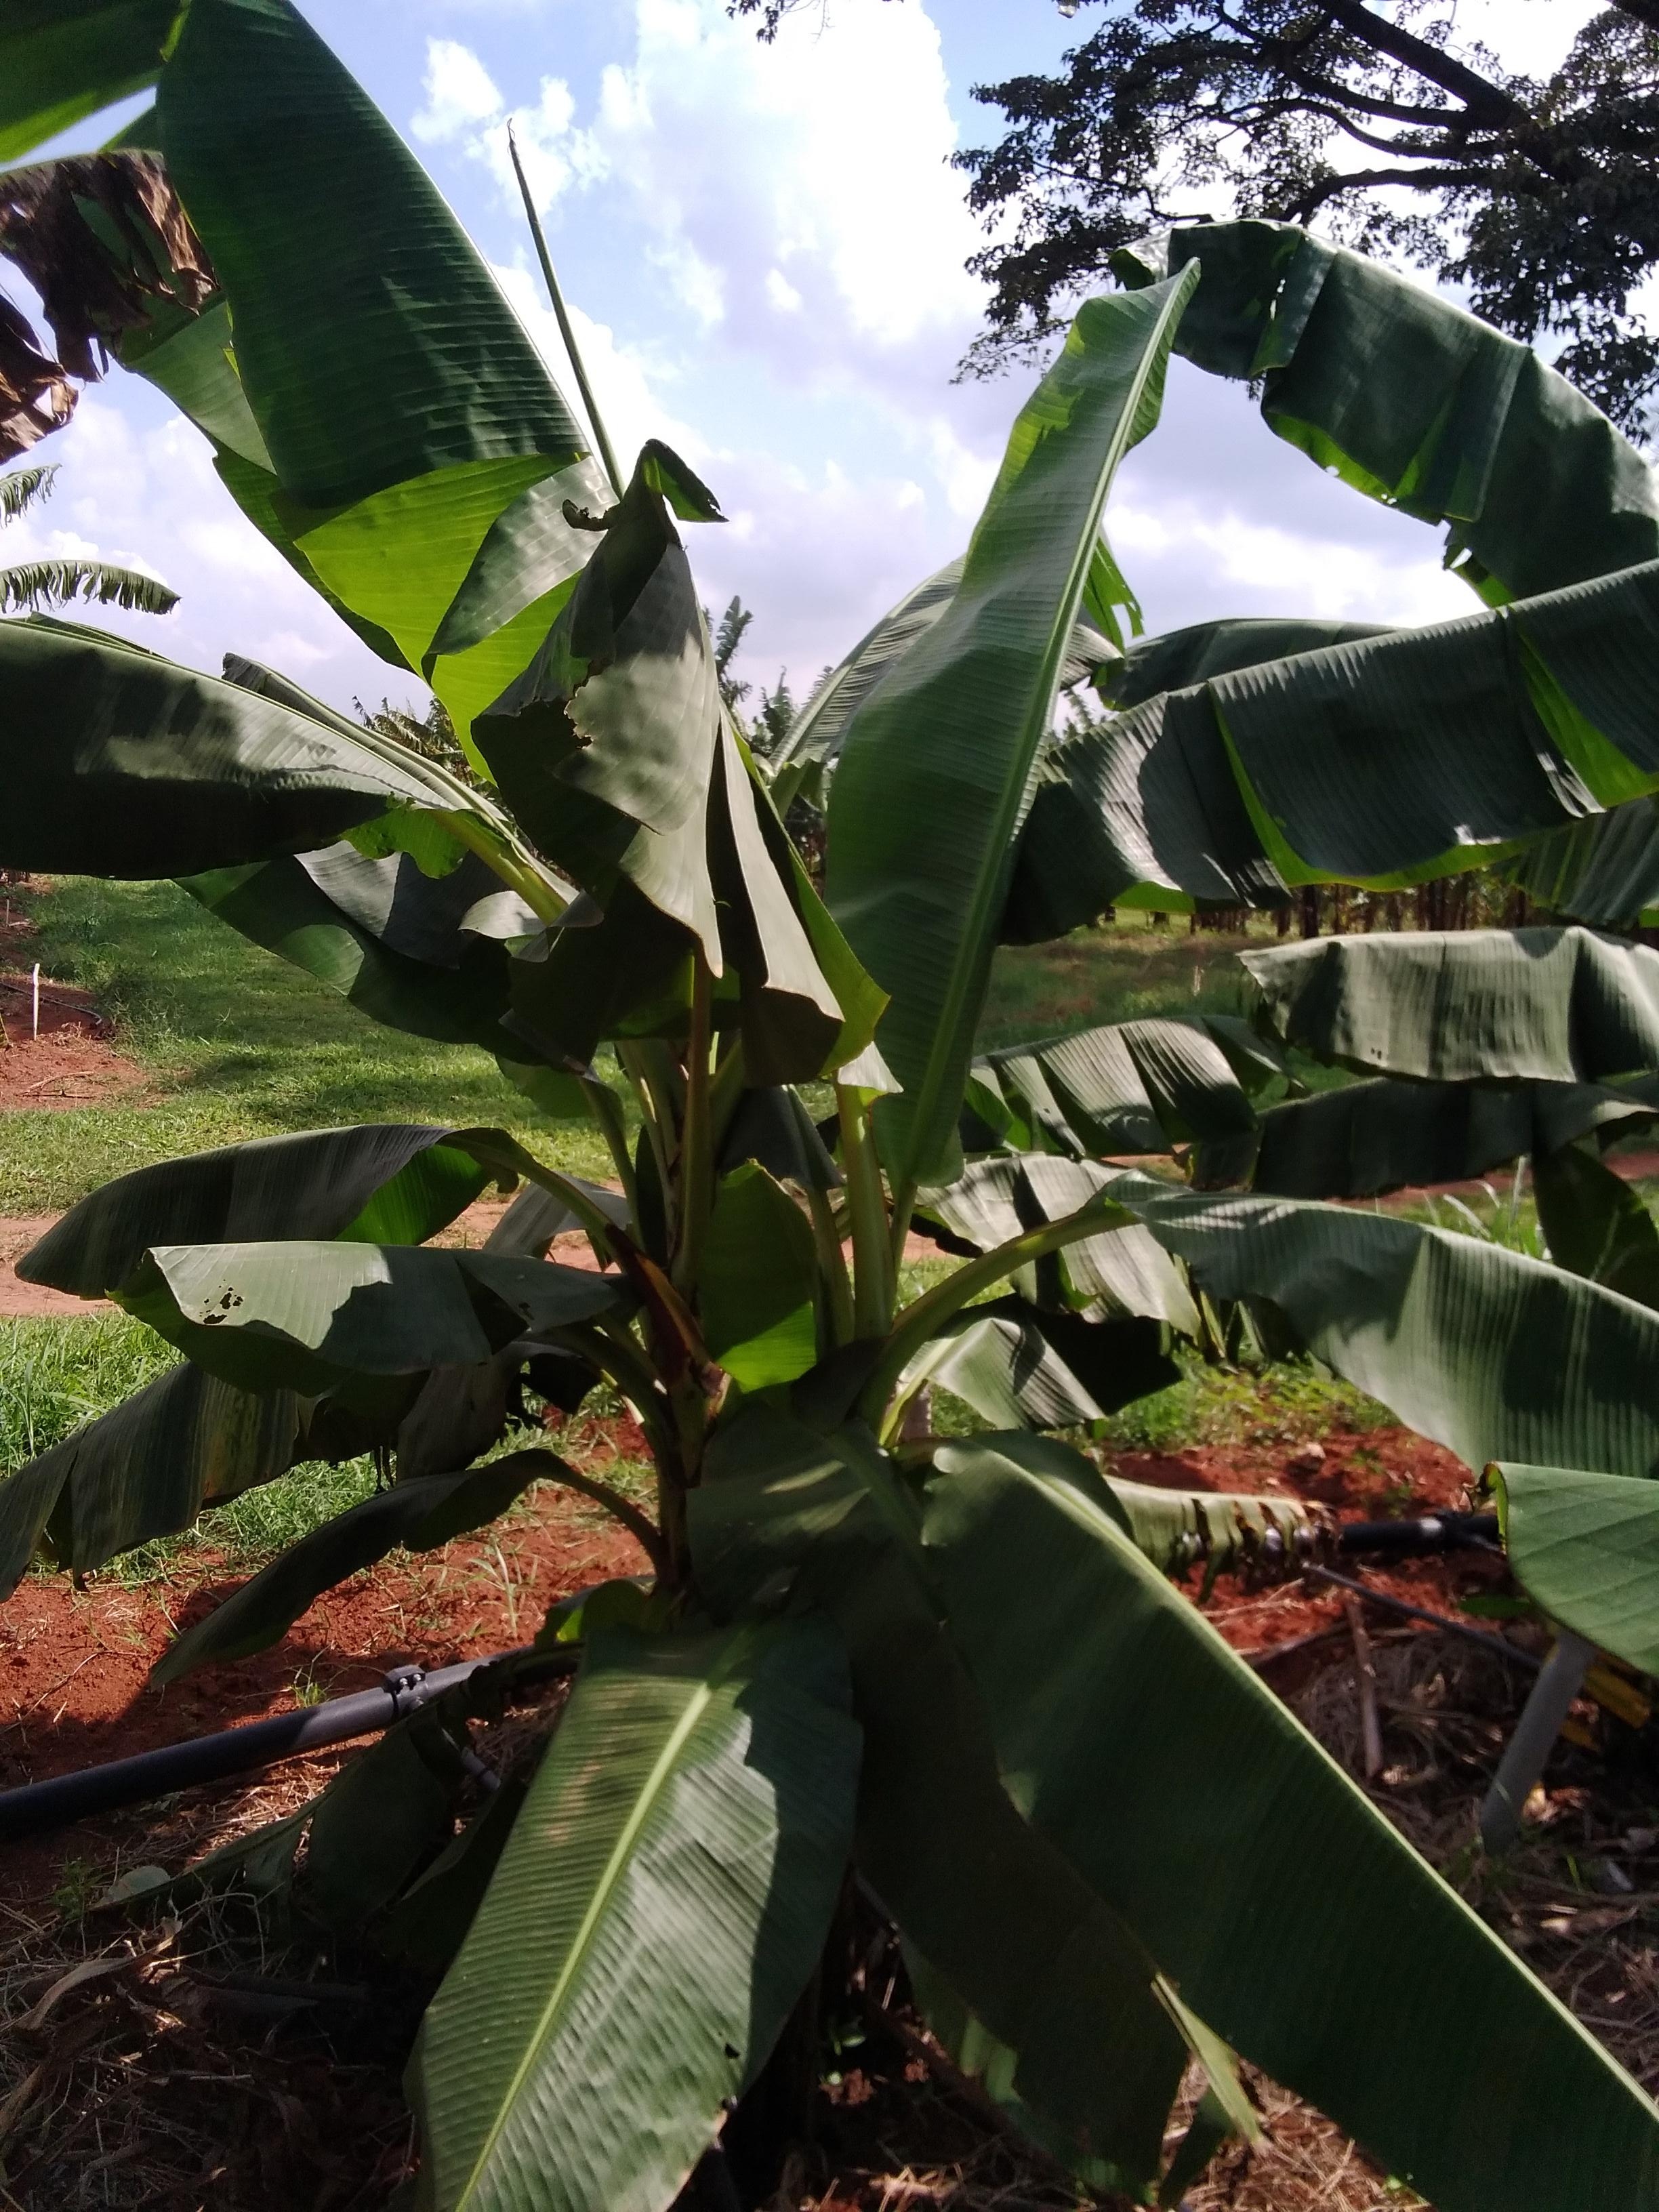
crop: banana
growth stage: vegetative
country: Tanzania
